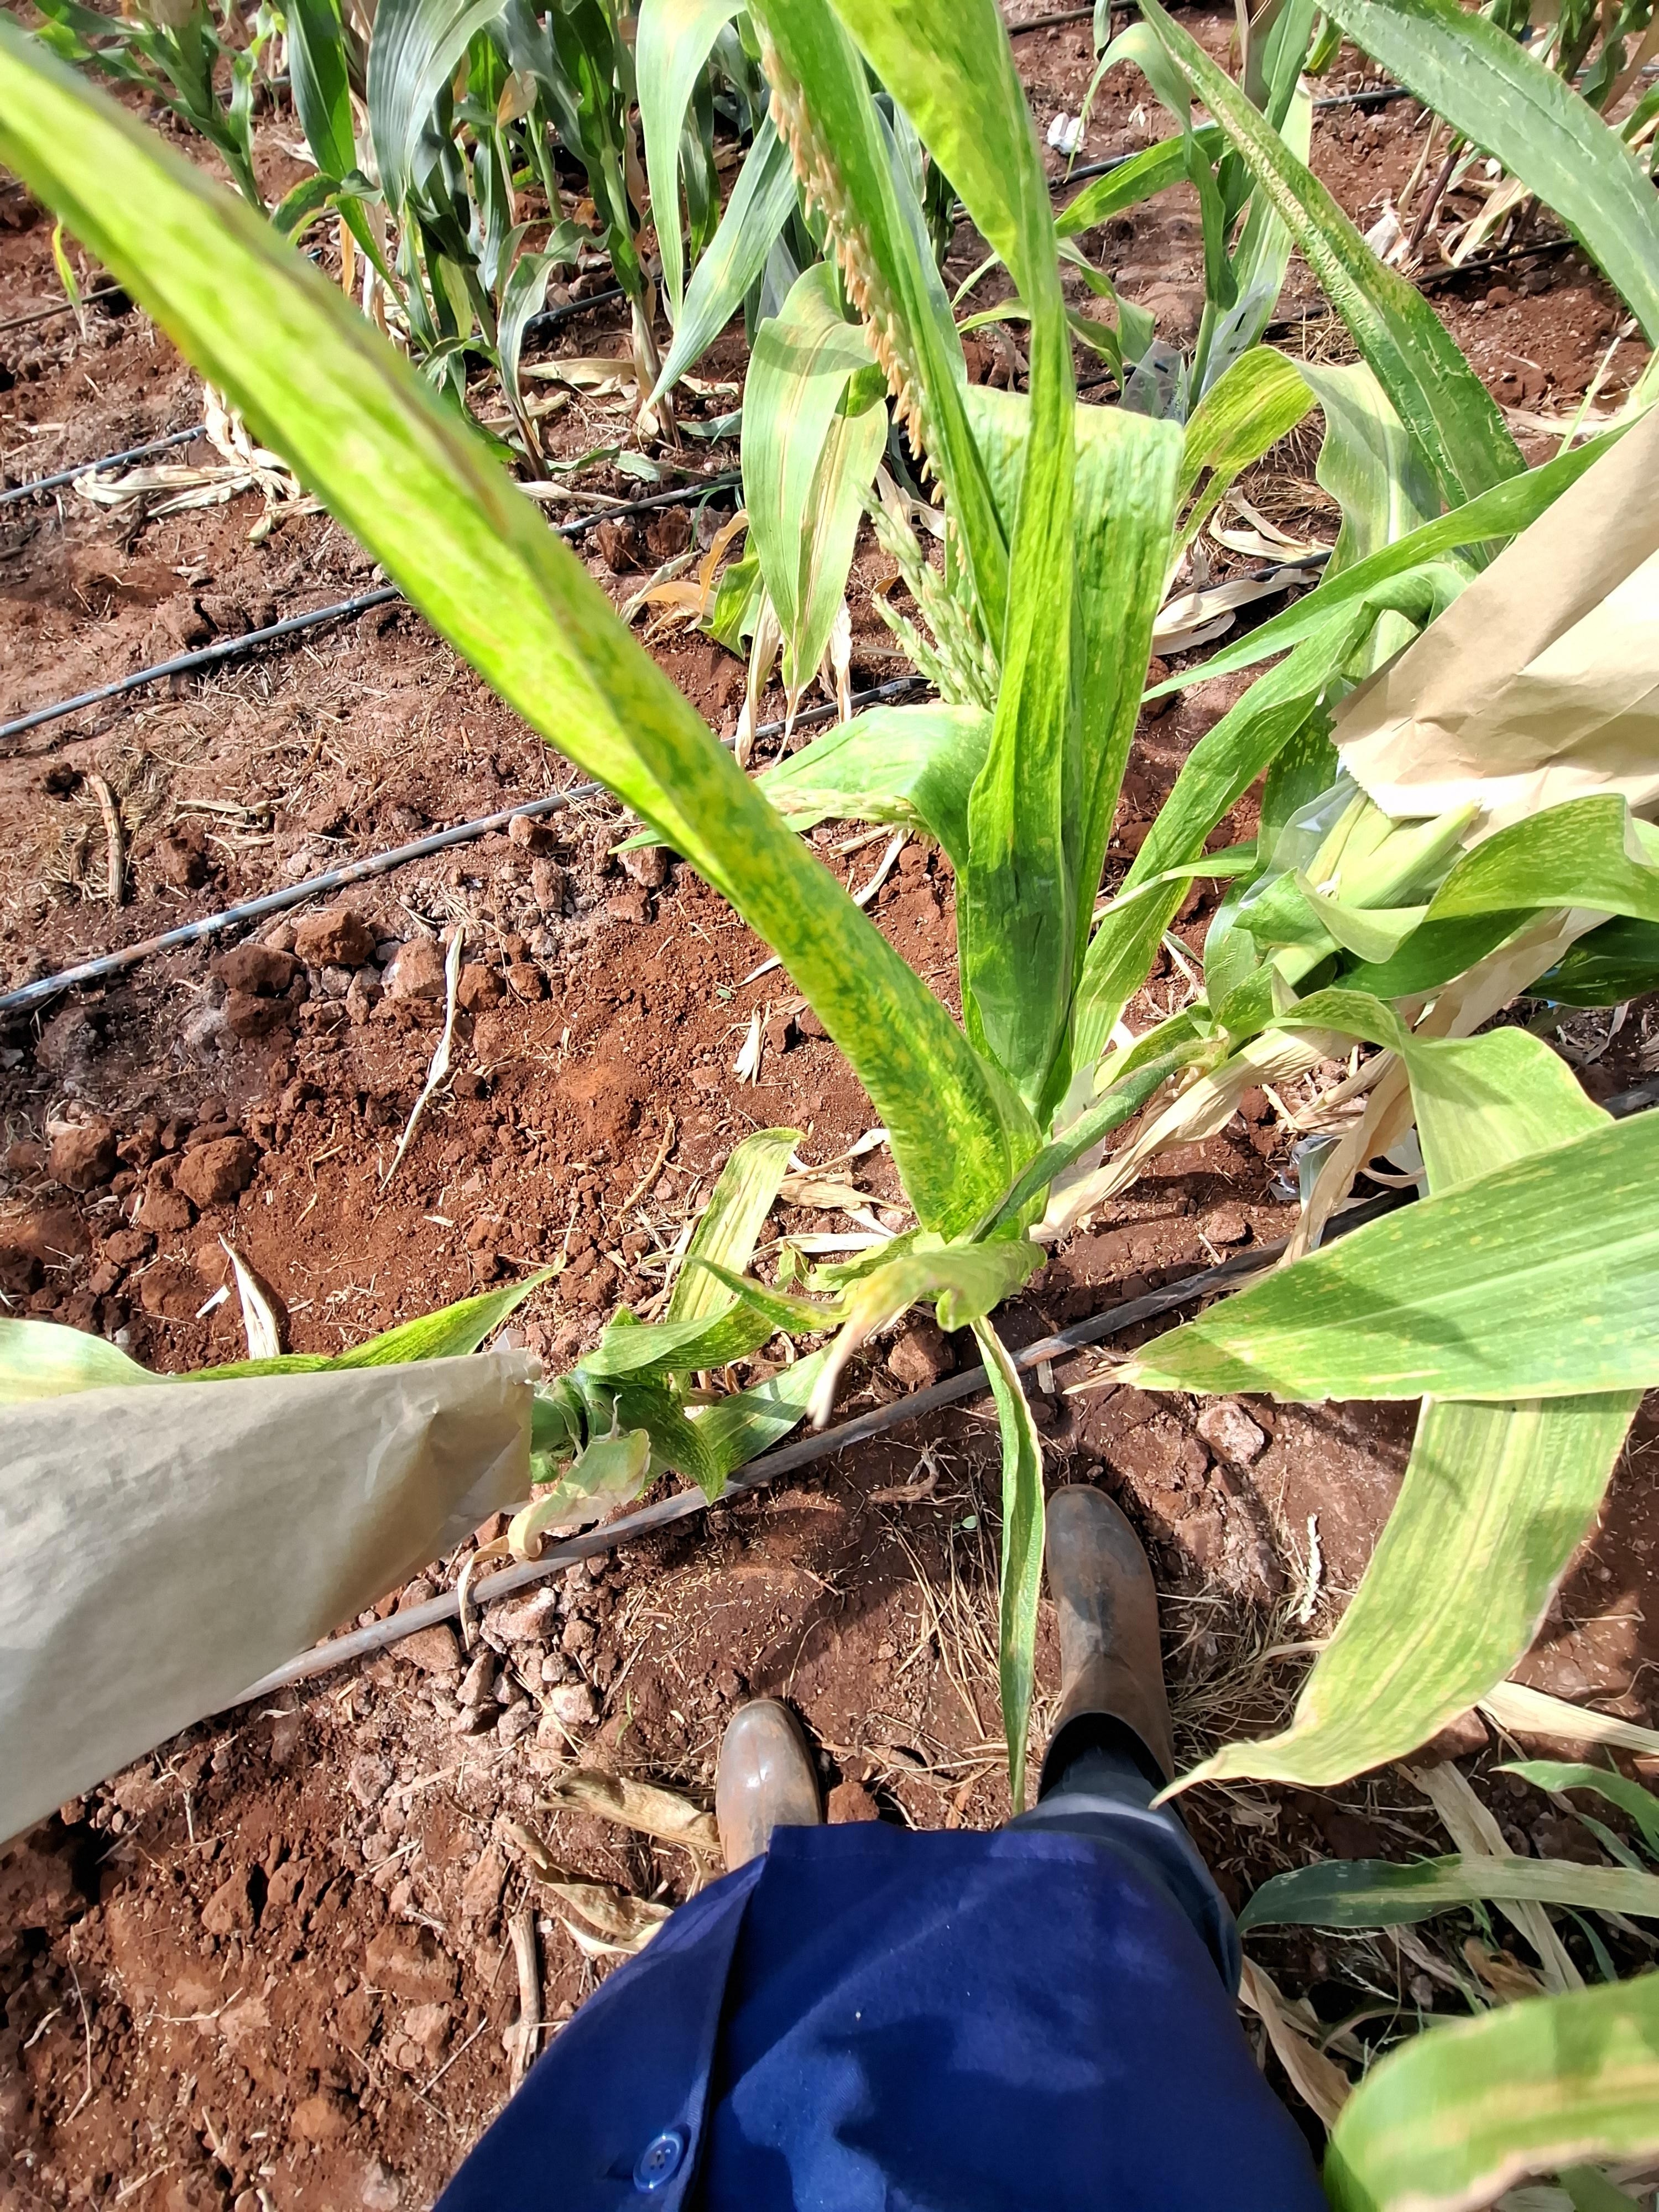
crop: maize
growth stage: flowering
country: Kenya
